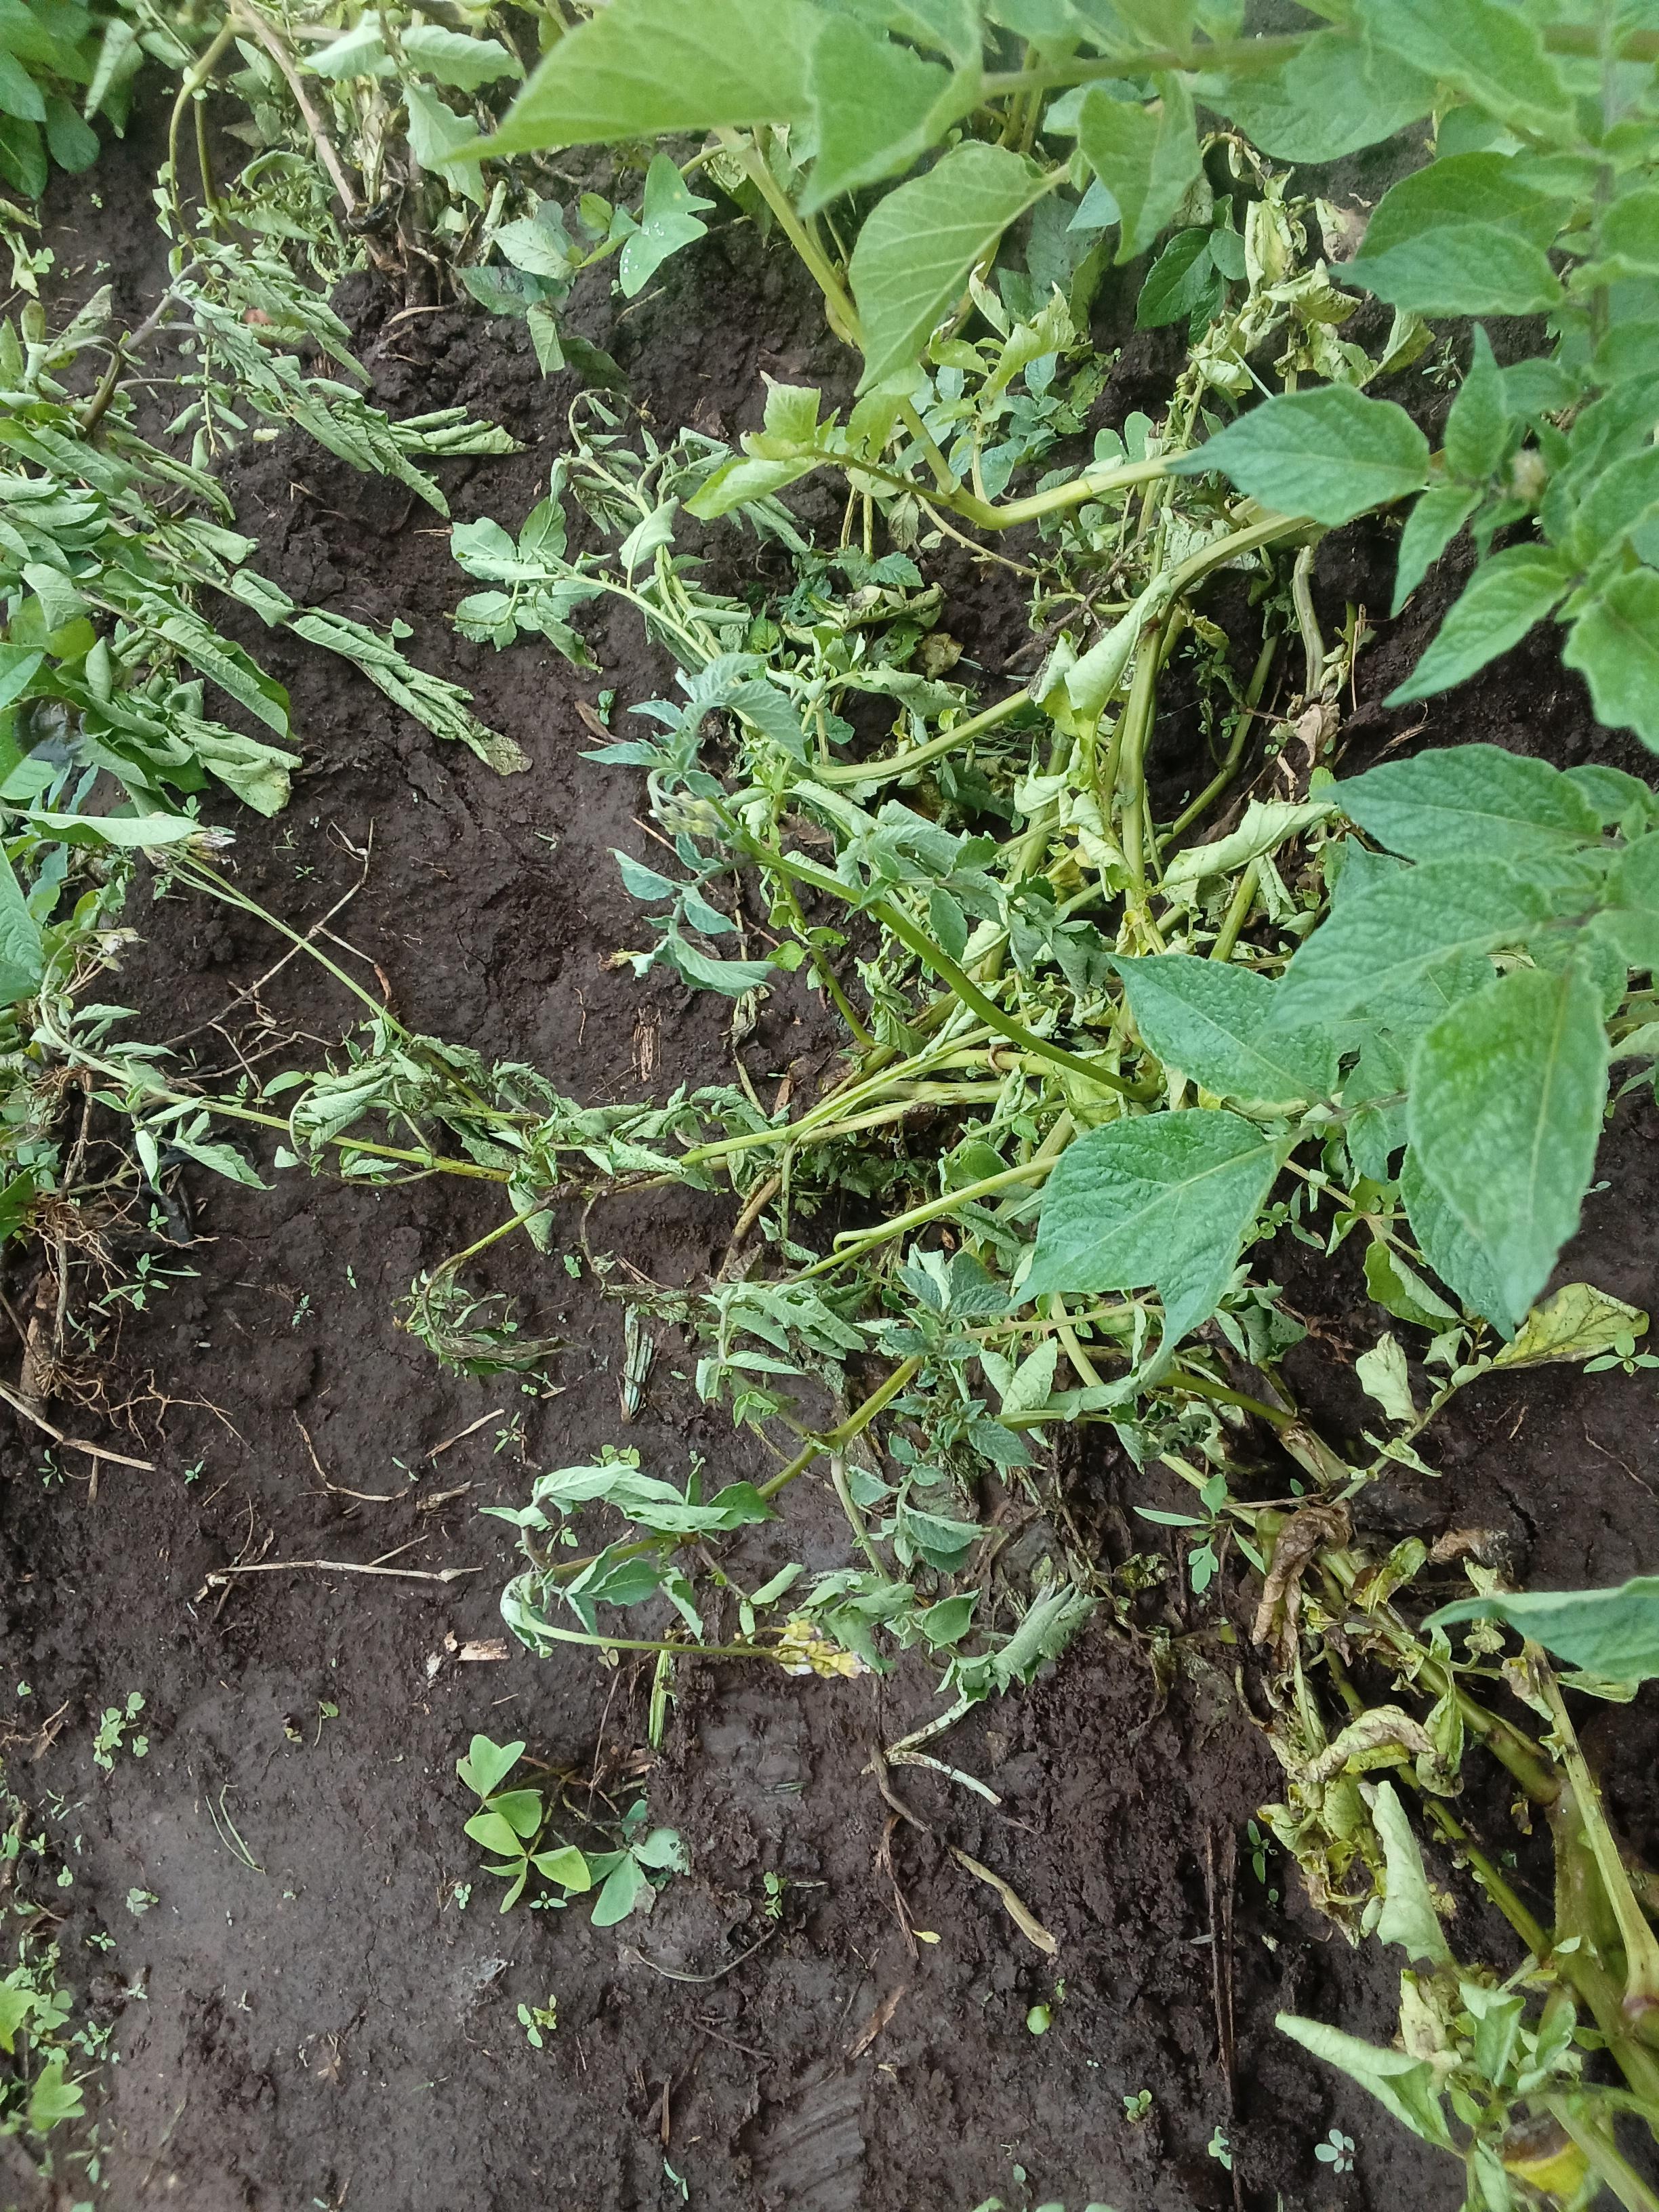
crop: potato
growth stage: vegetative
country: Kenya
